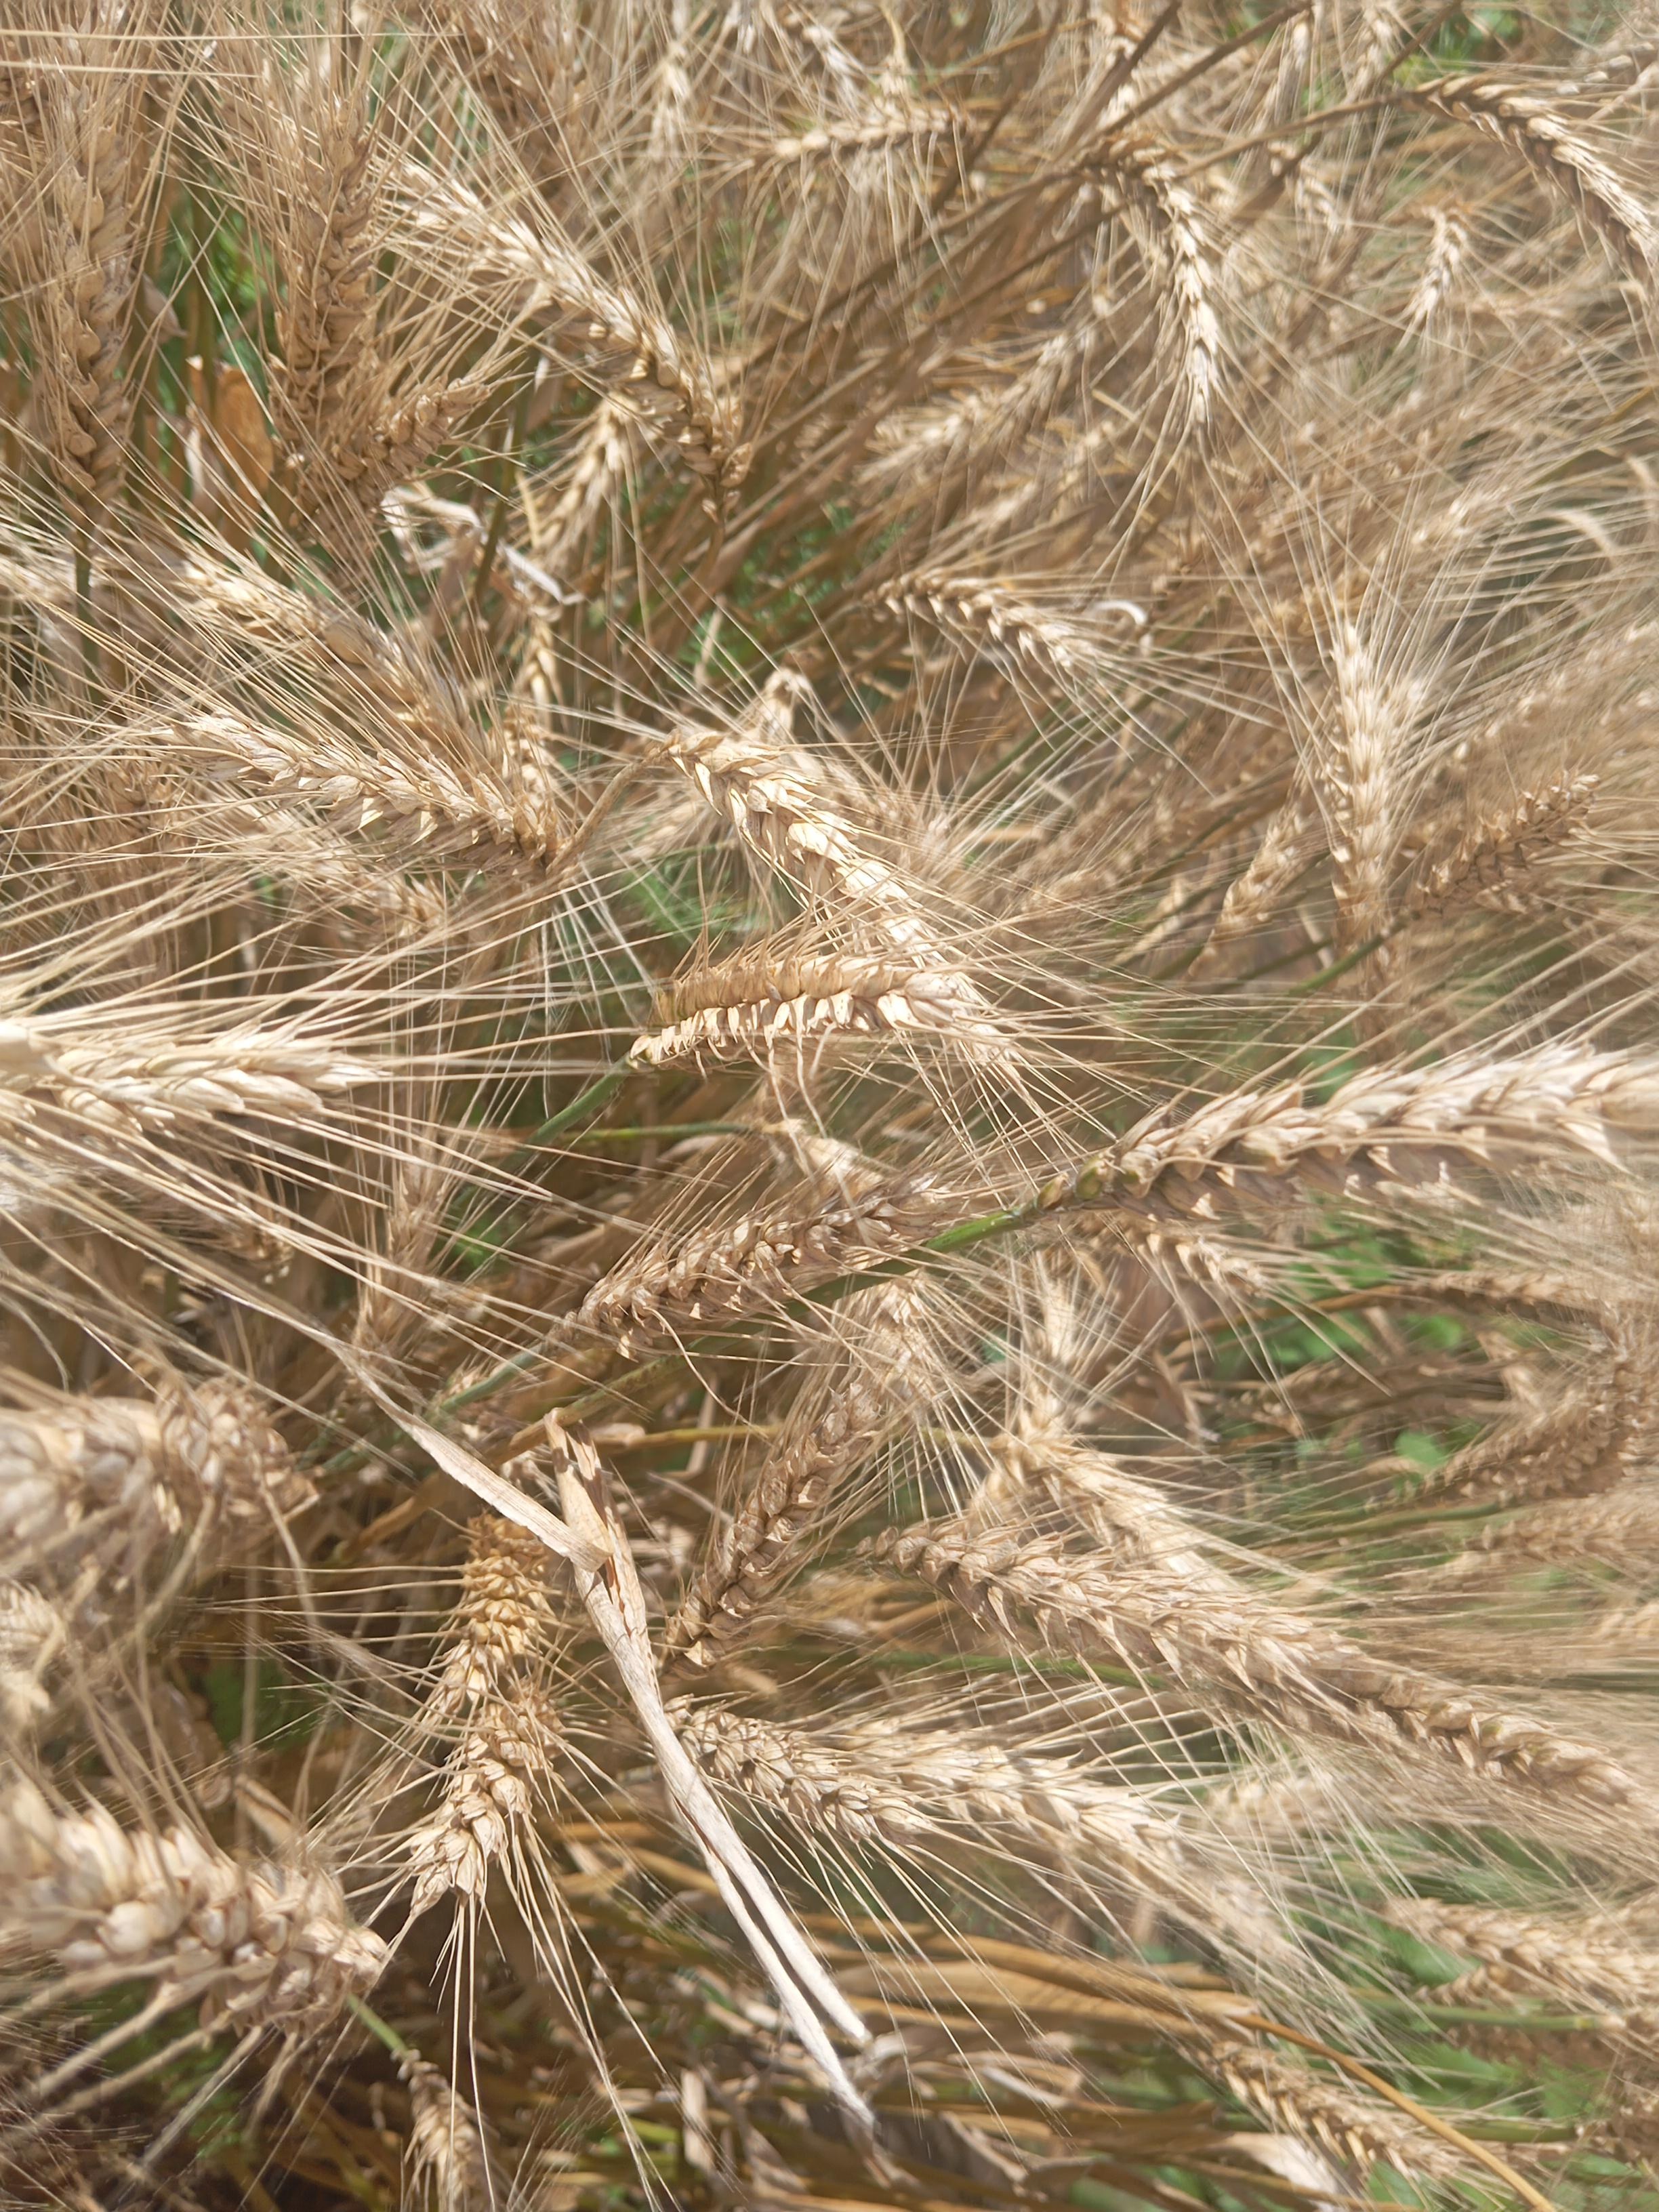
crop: wheat
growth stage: maturity
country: Kenya
